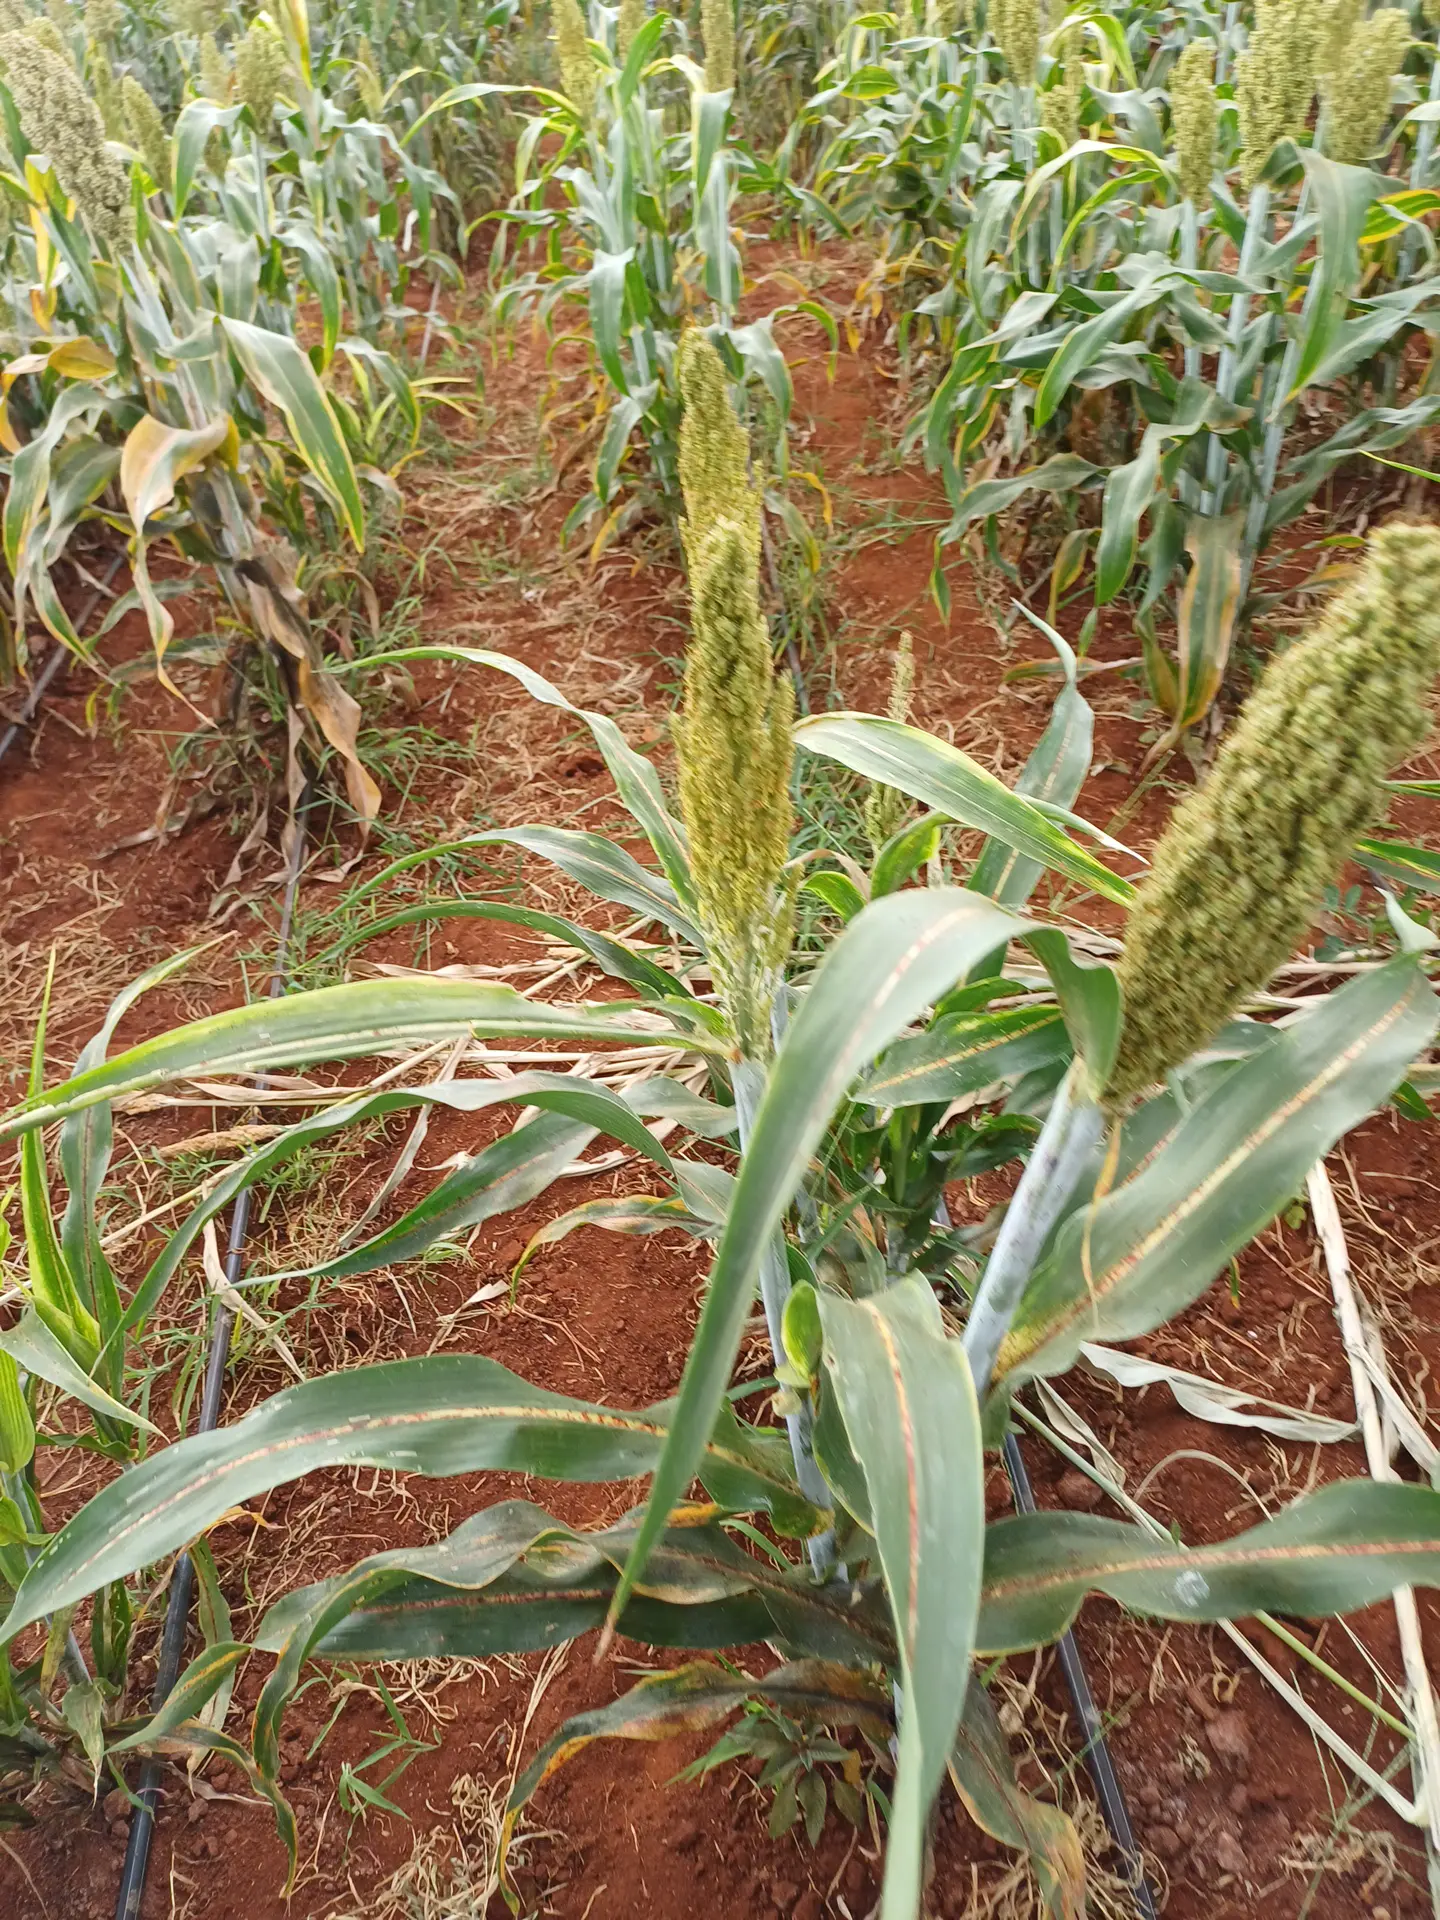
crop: sorghum
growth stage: filling grain
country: Kenya
